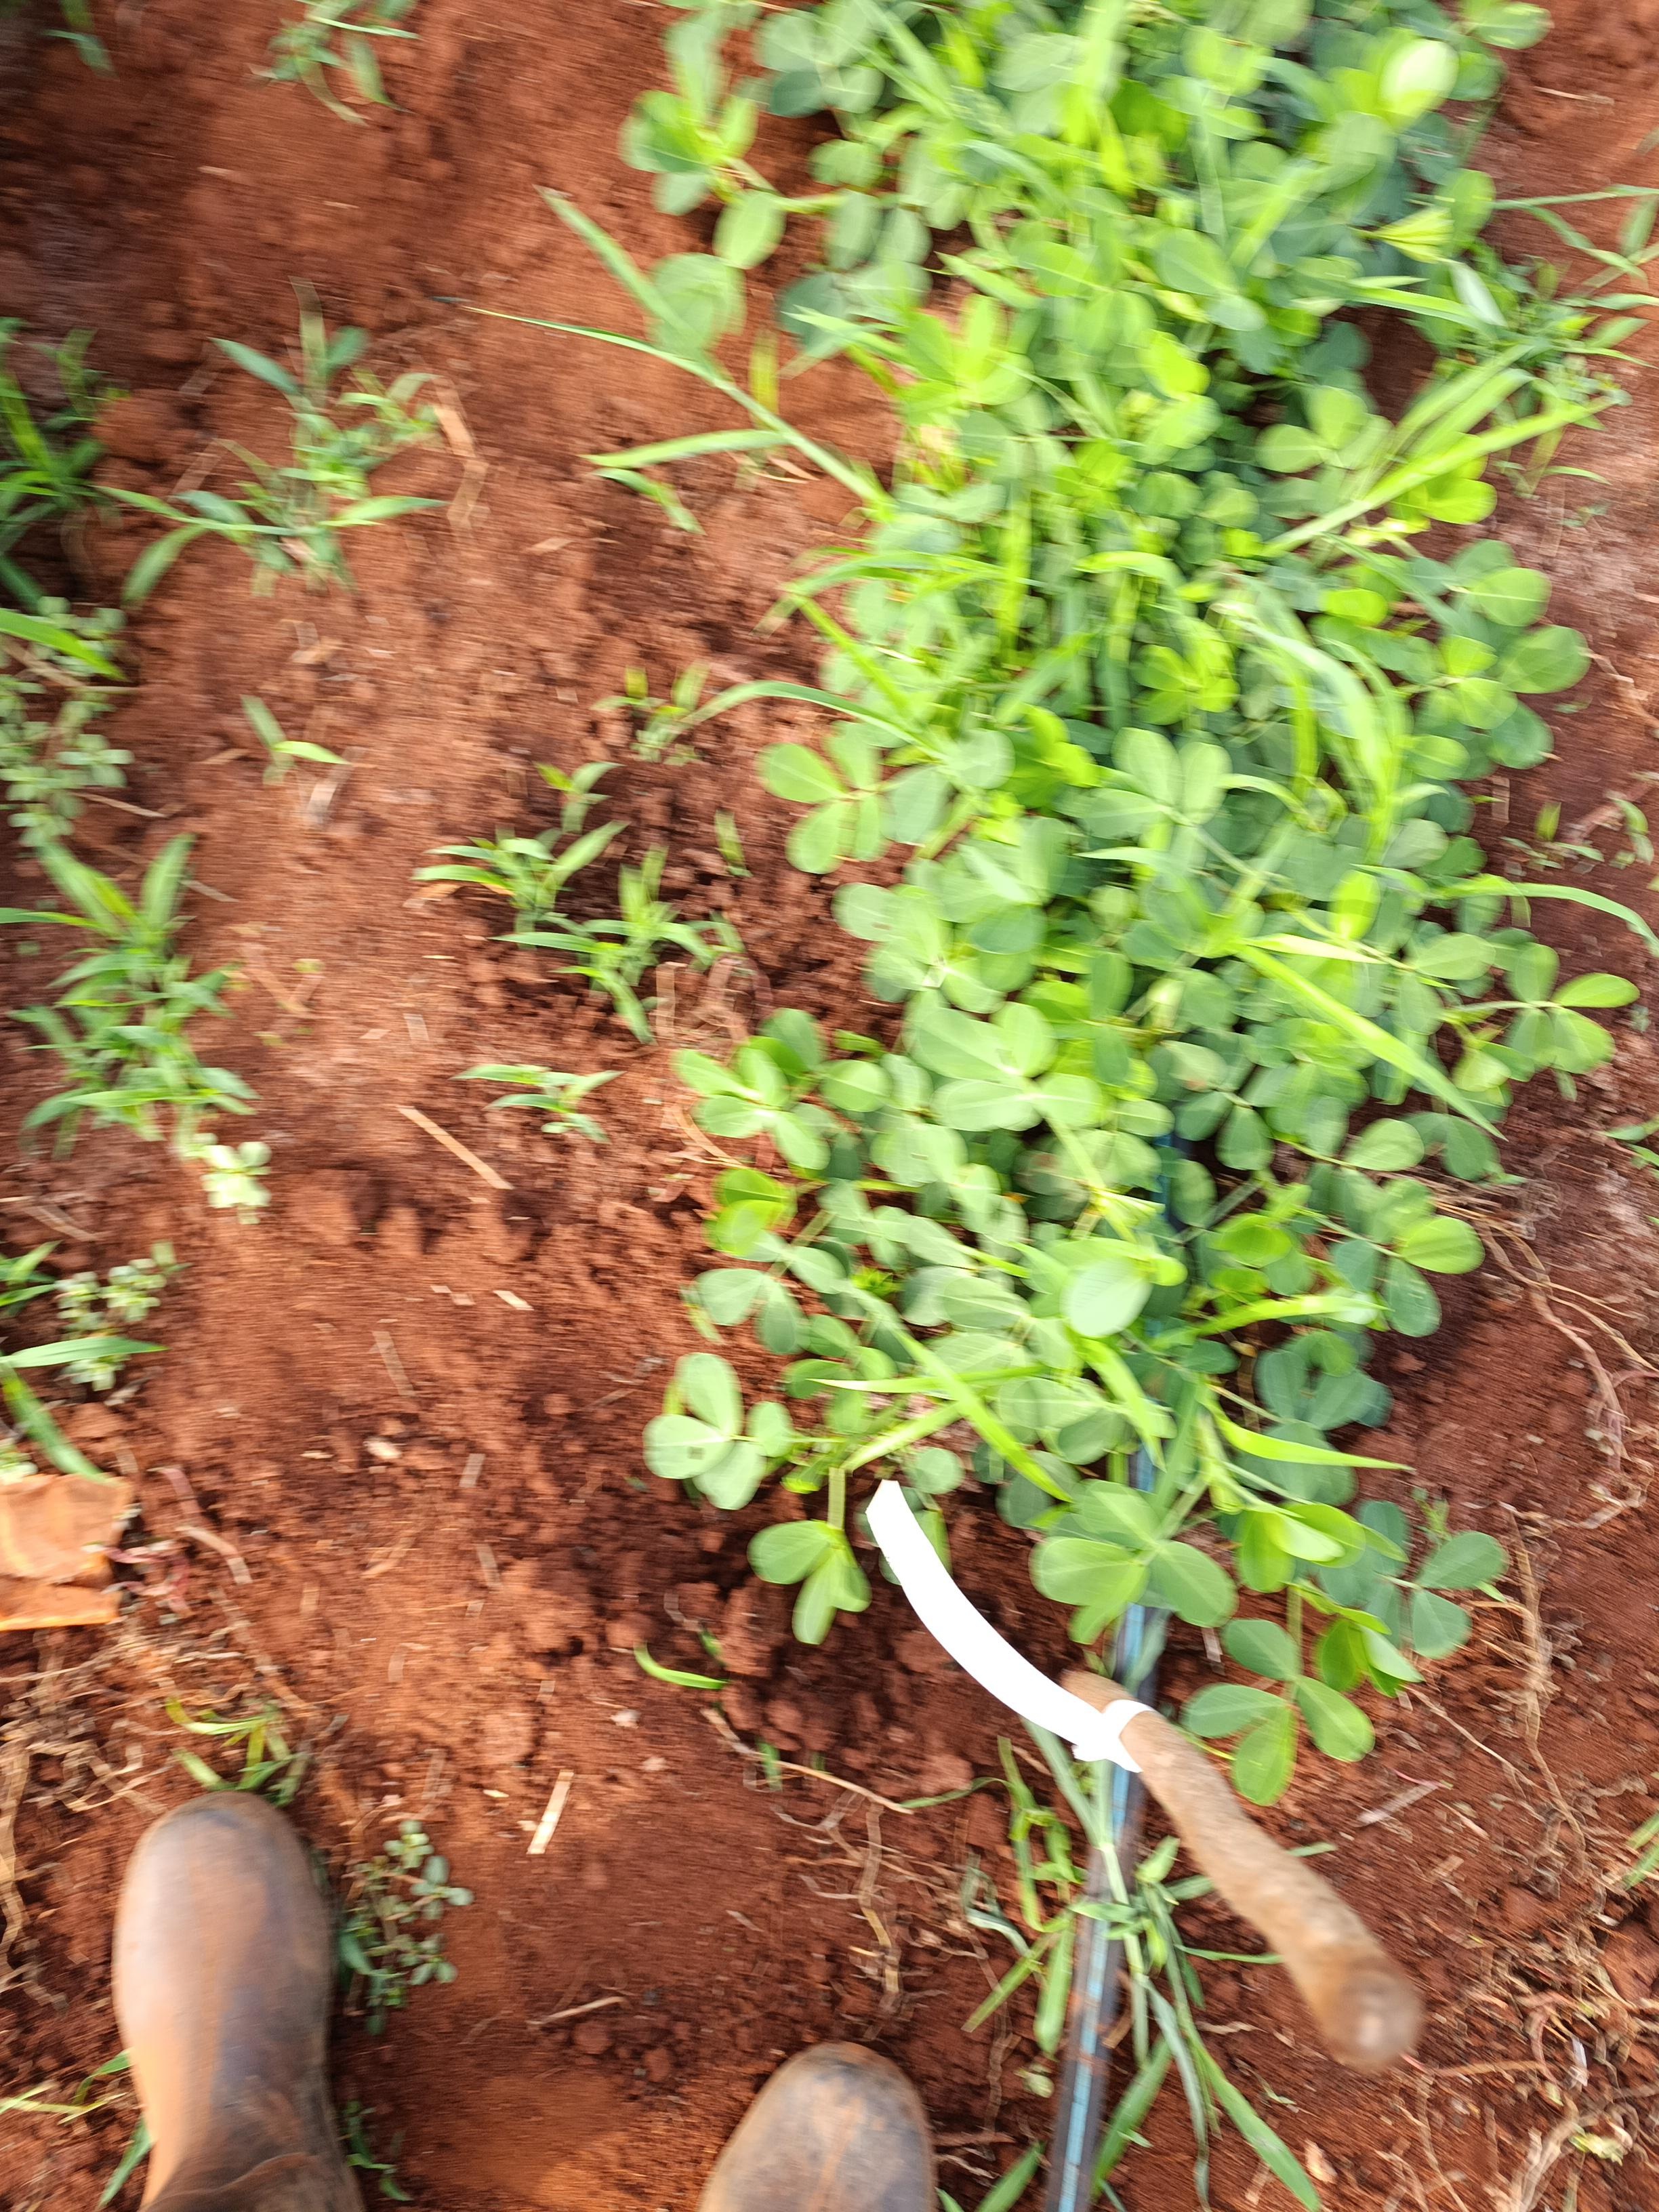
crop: groundnut
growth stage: flowering
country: Kenya
